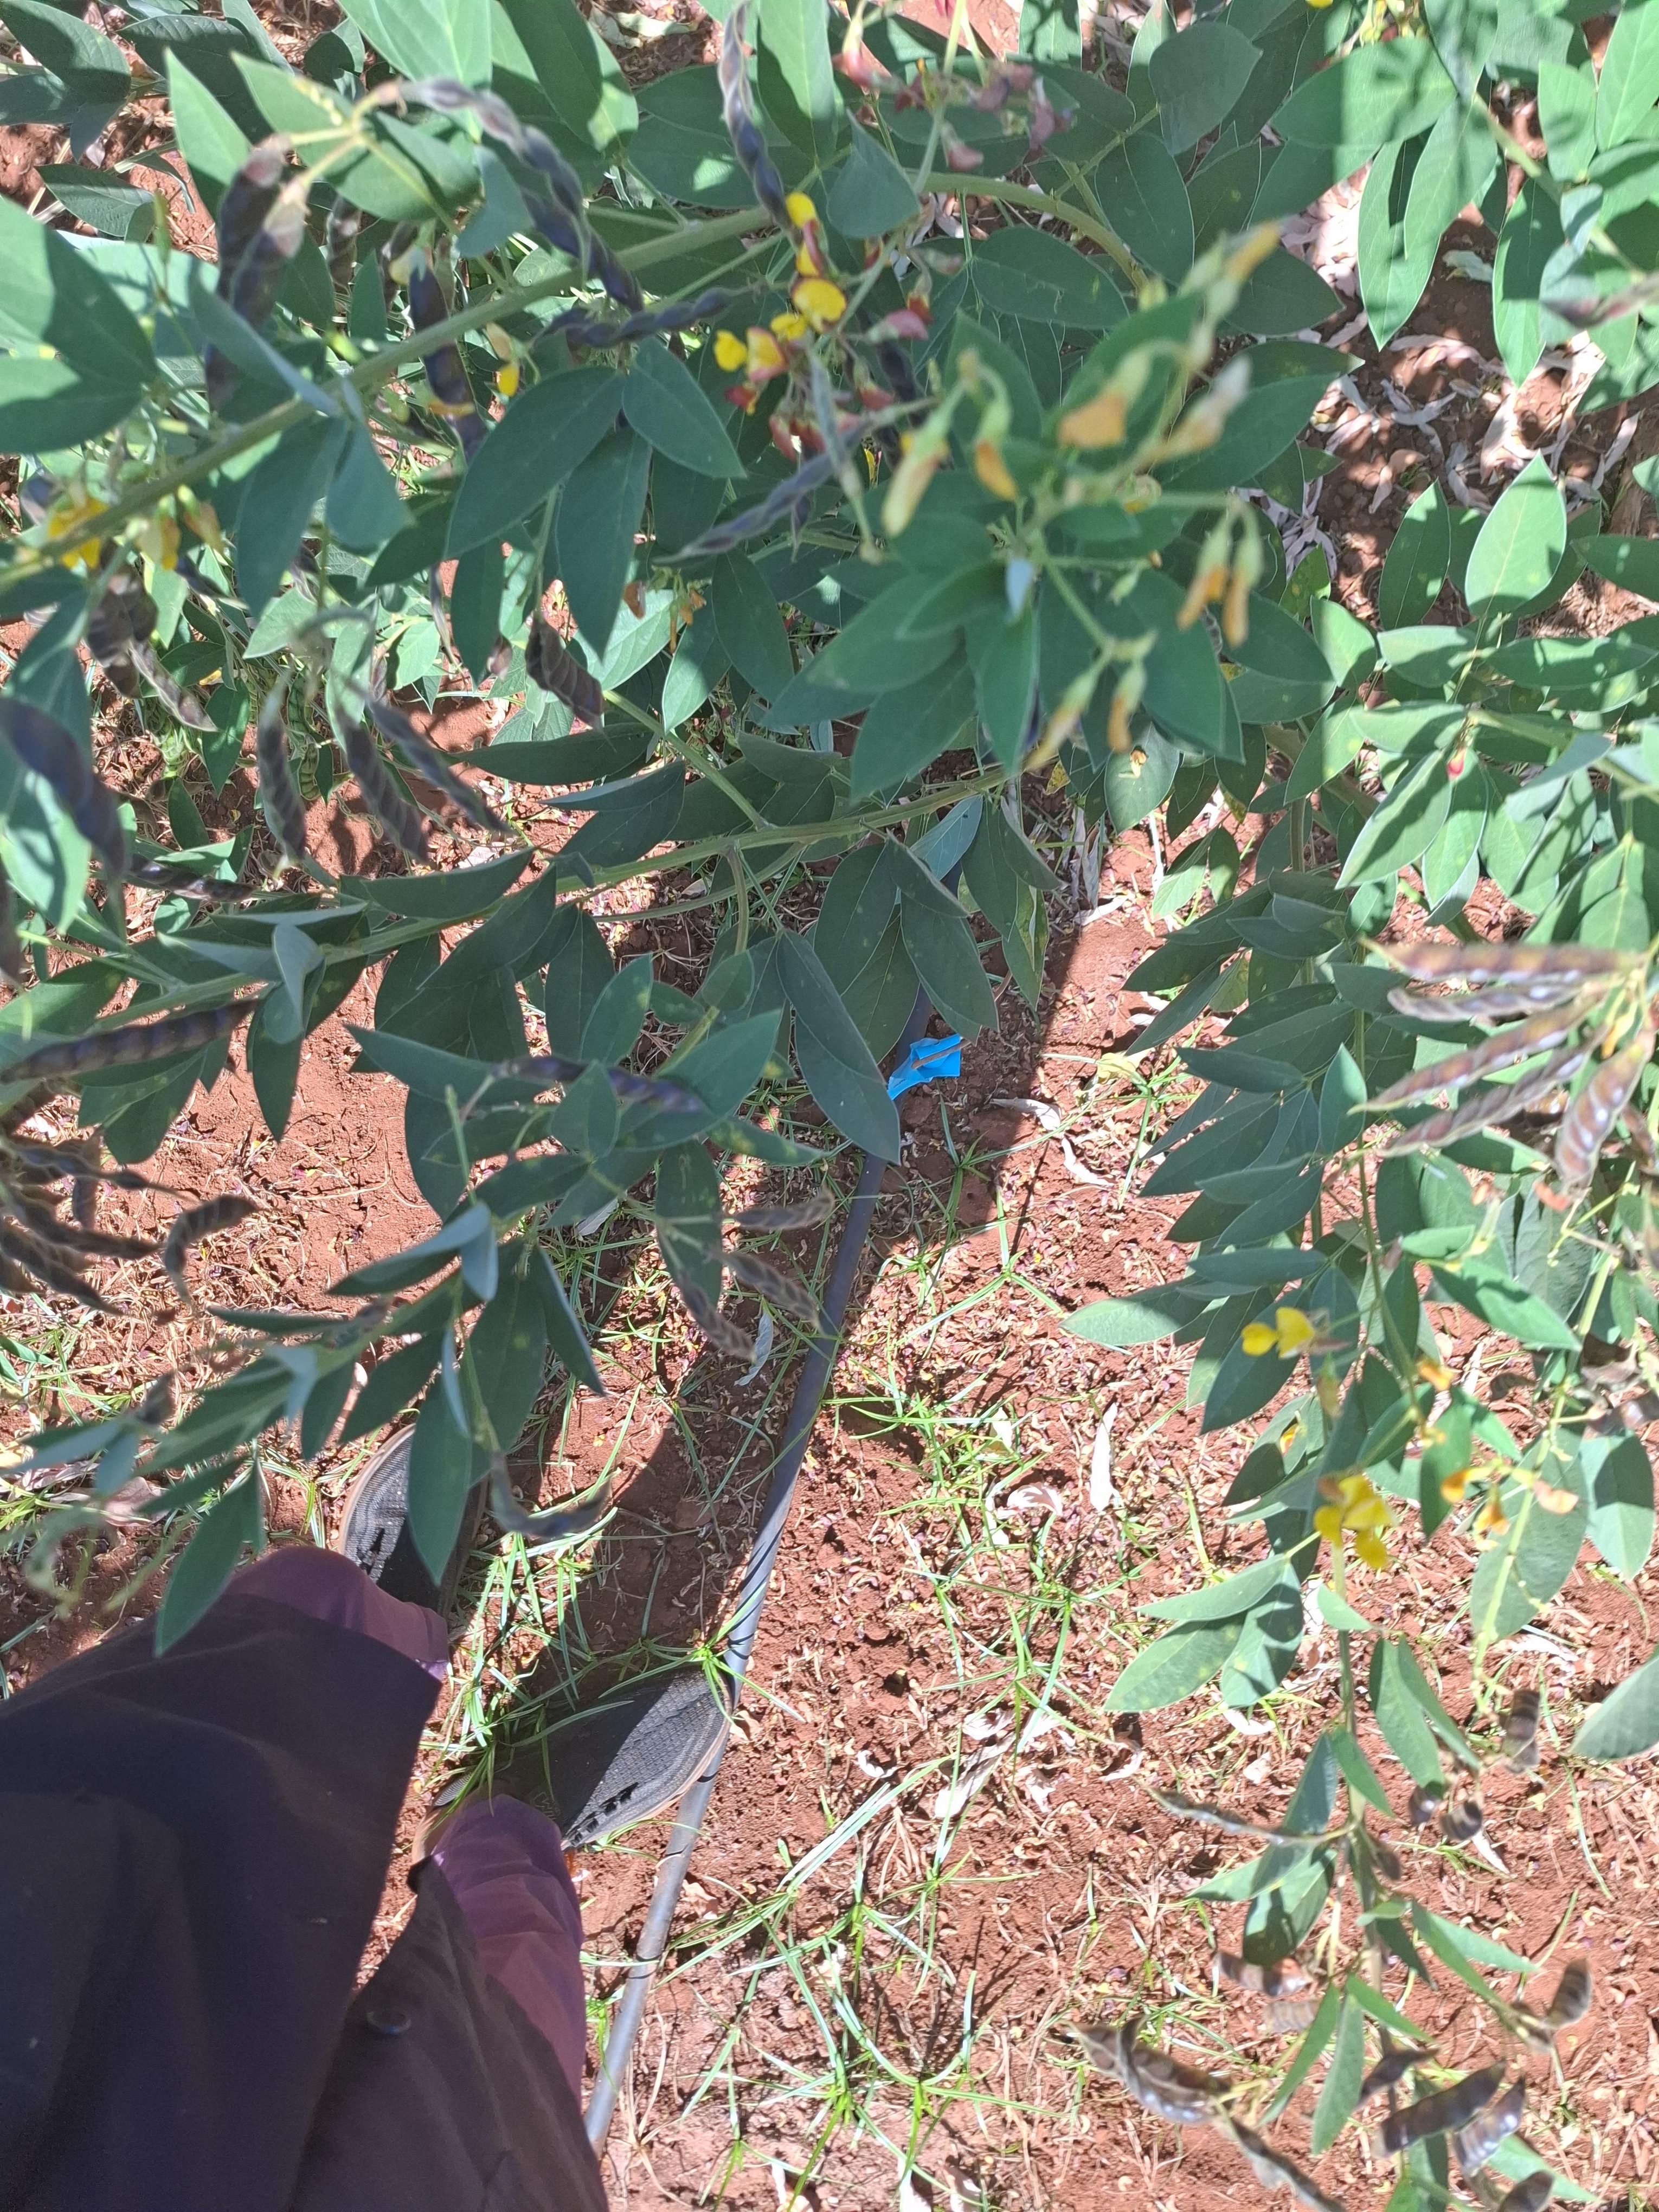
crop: pigeonpea
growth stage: development pod
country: Kenya
